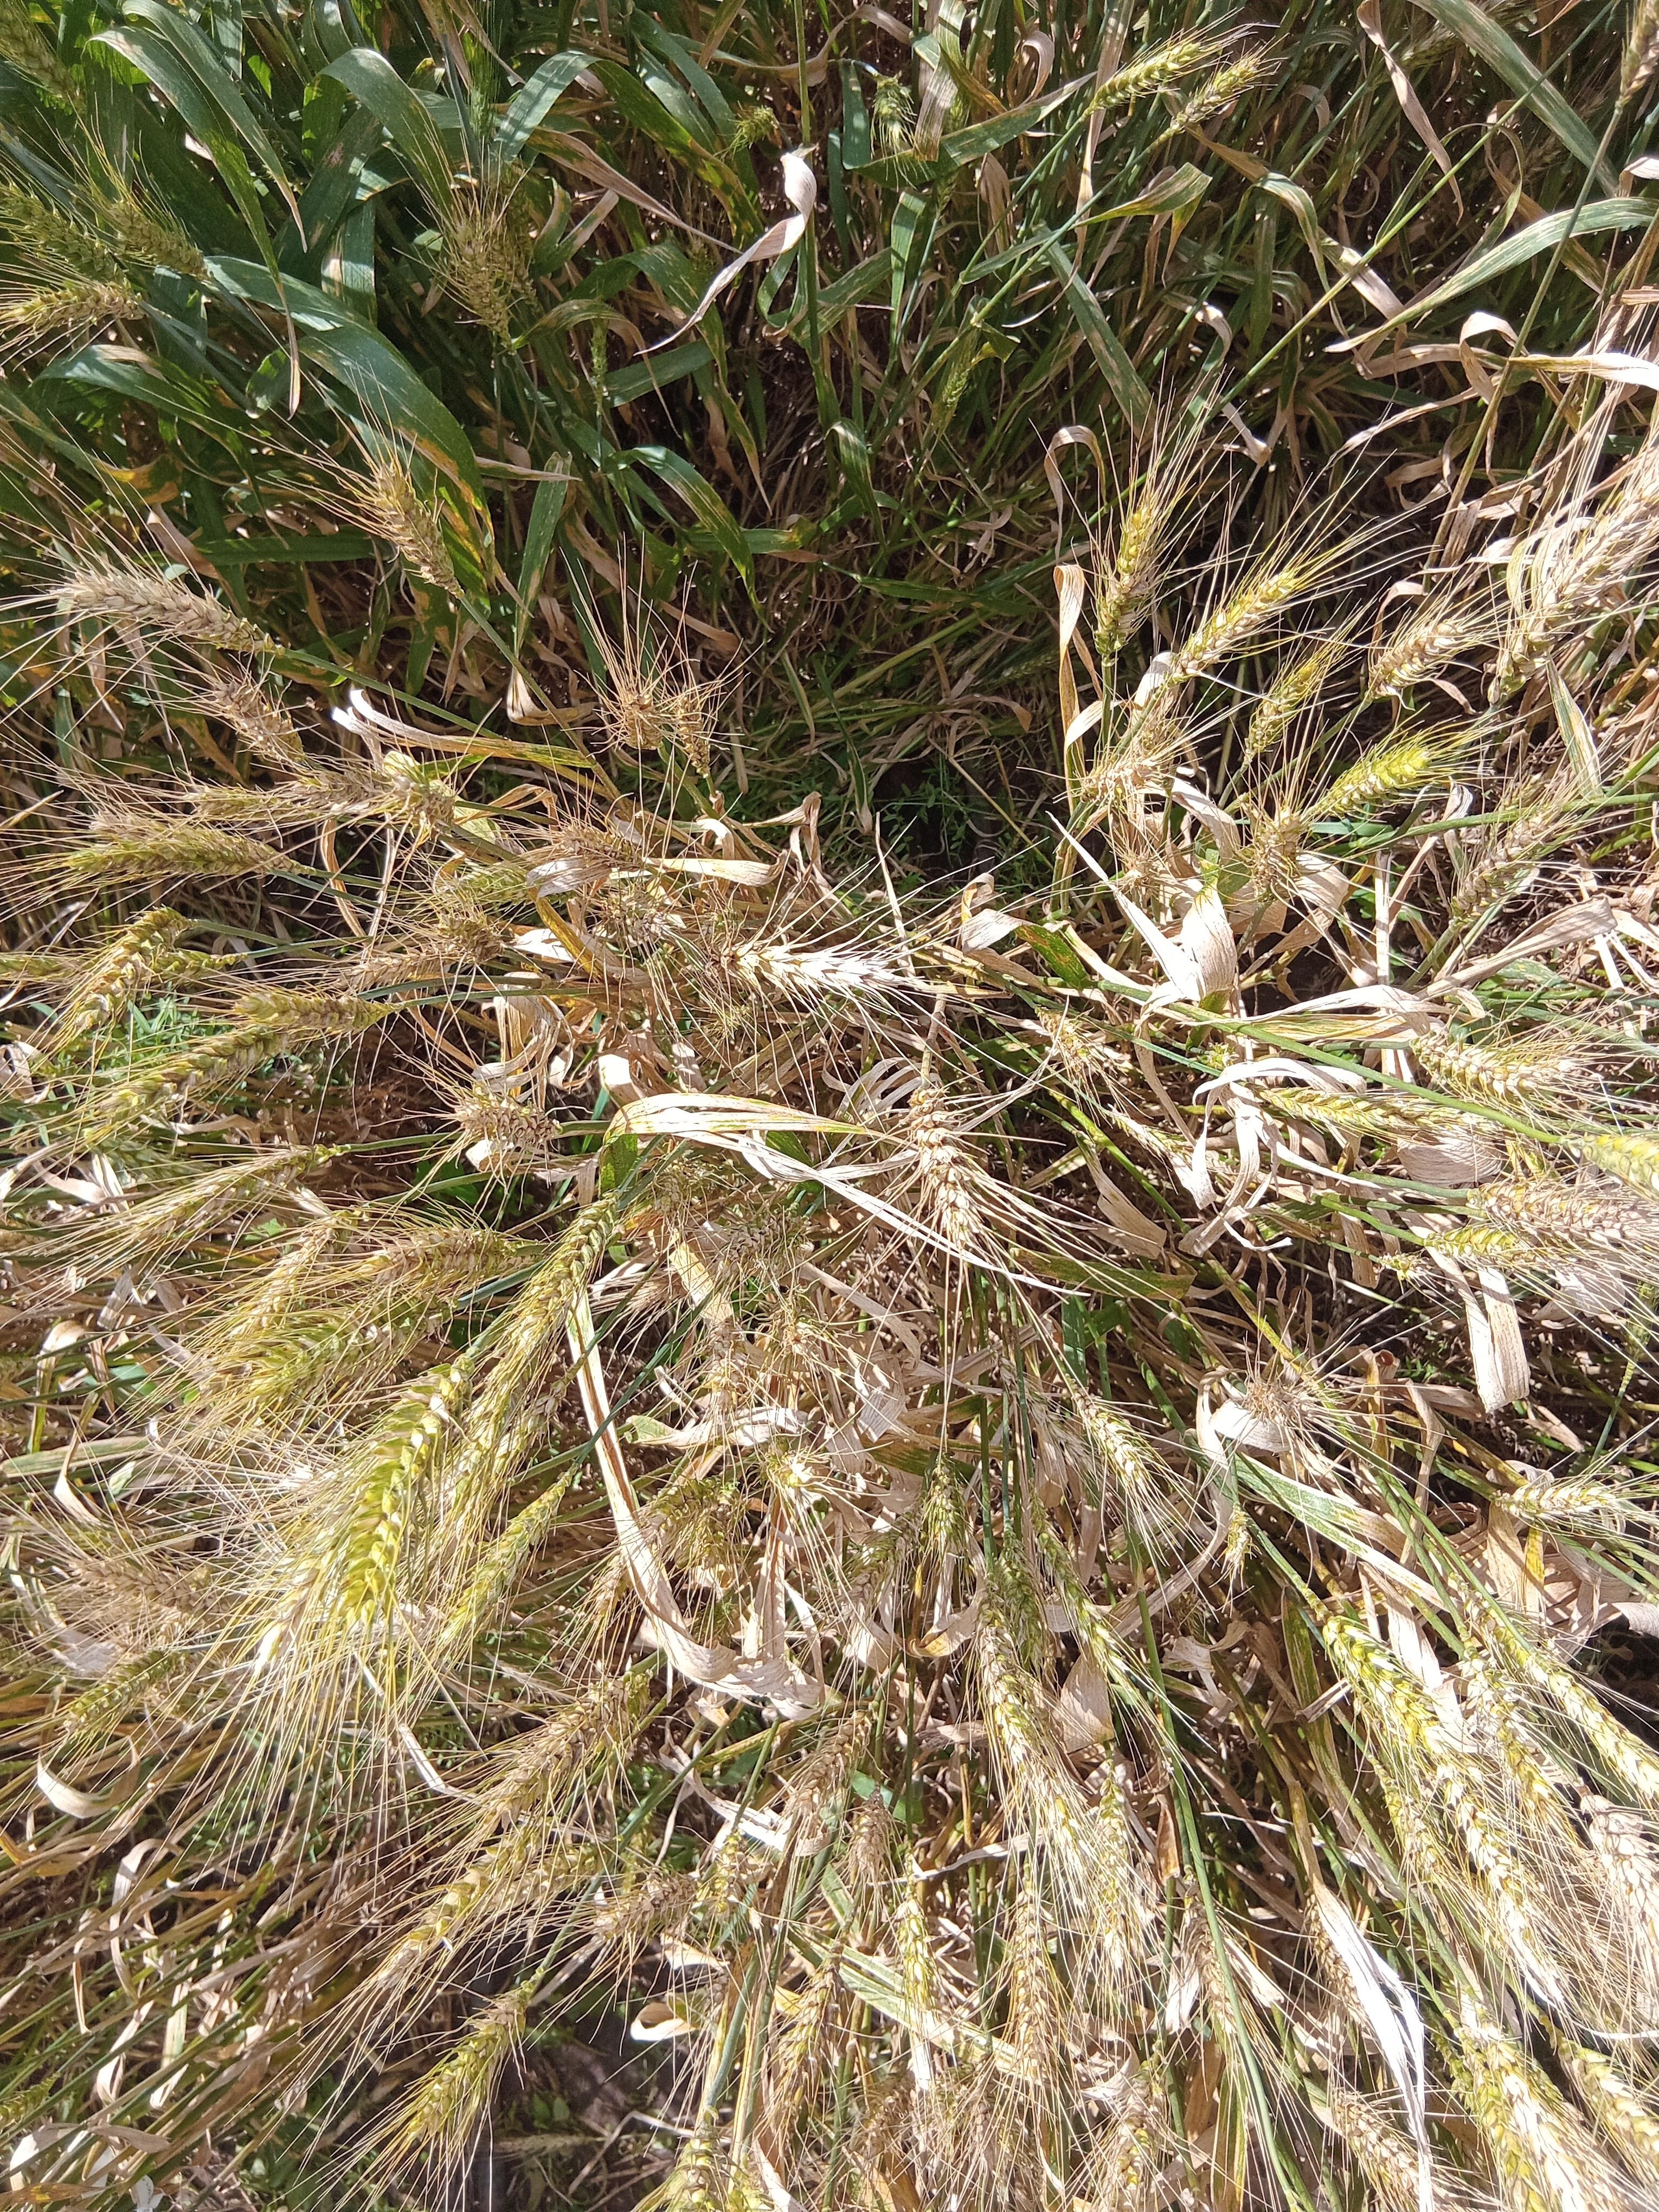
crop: wheat
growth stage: maturity
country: Kenya
